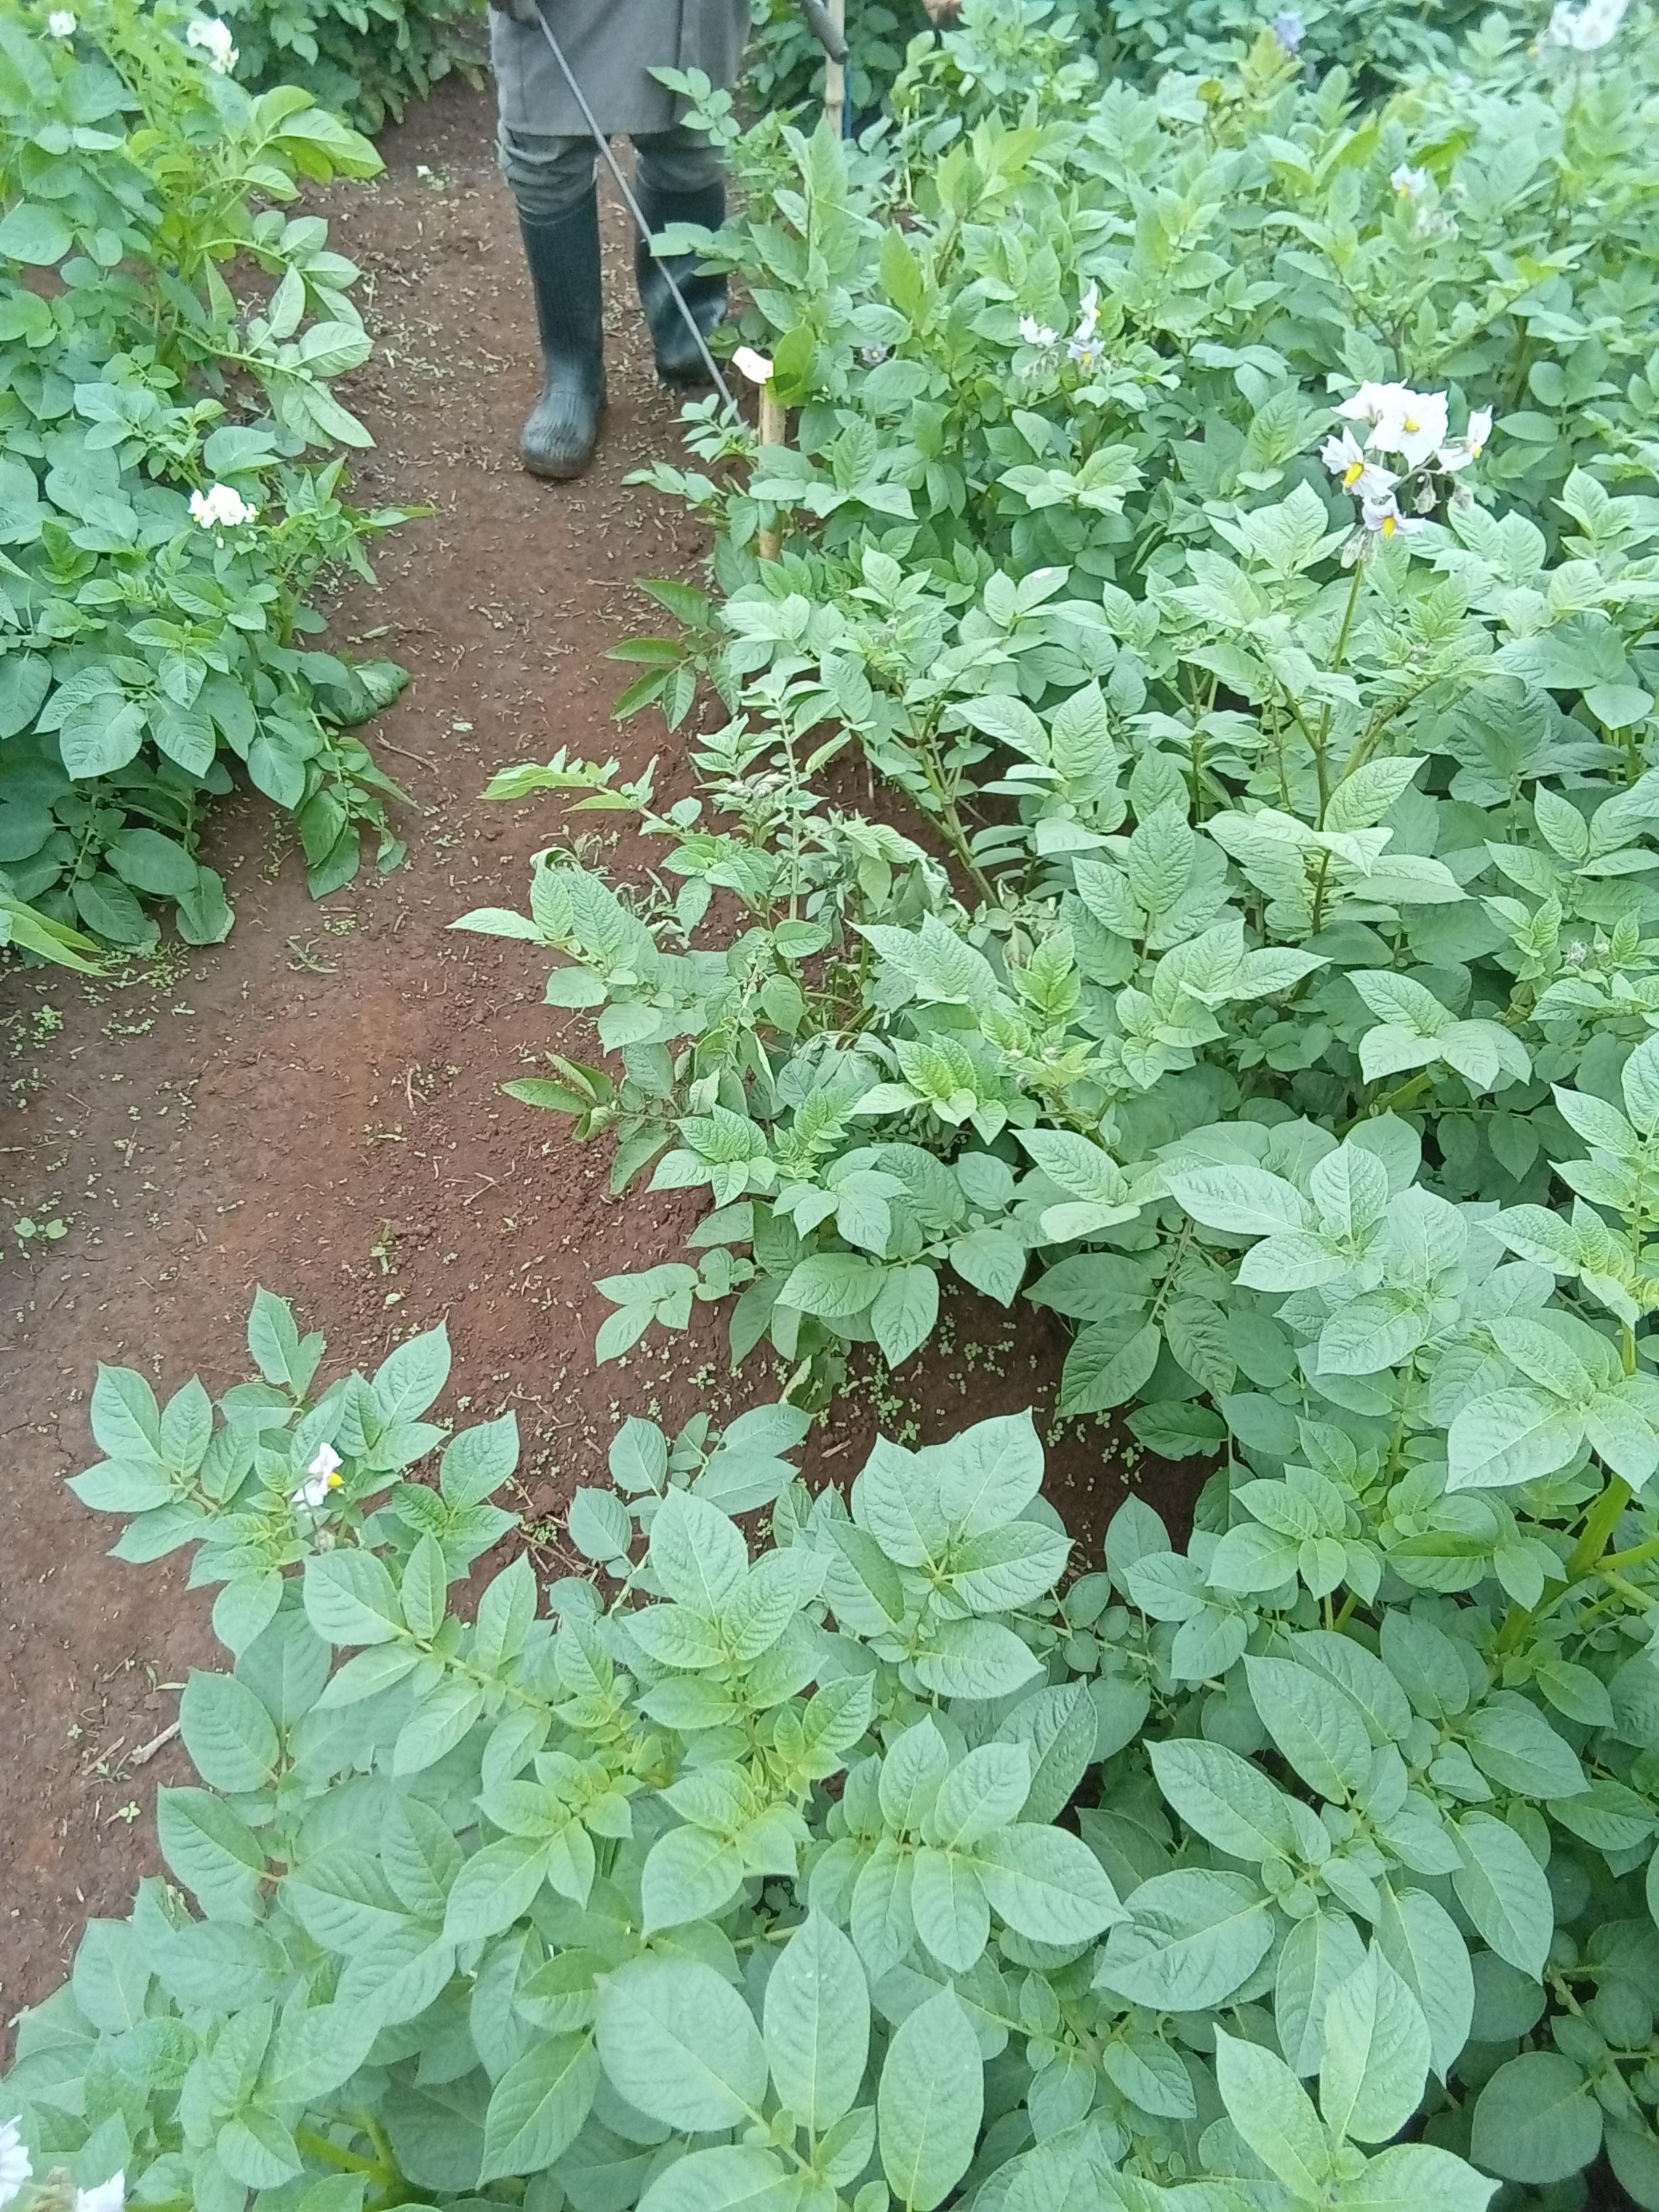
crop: potato
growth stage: flowering
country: Kenya
